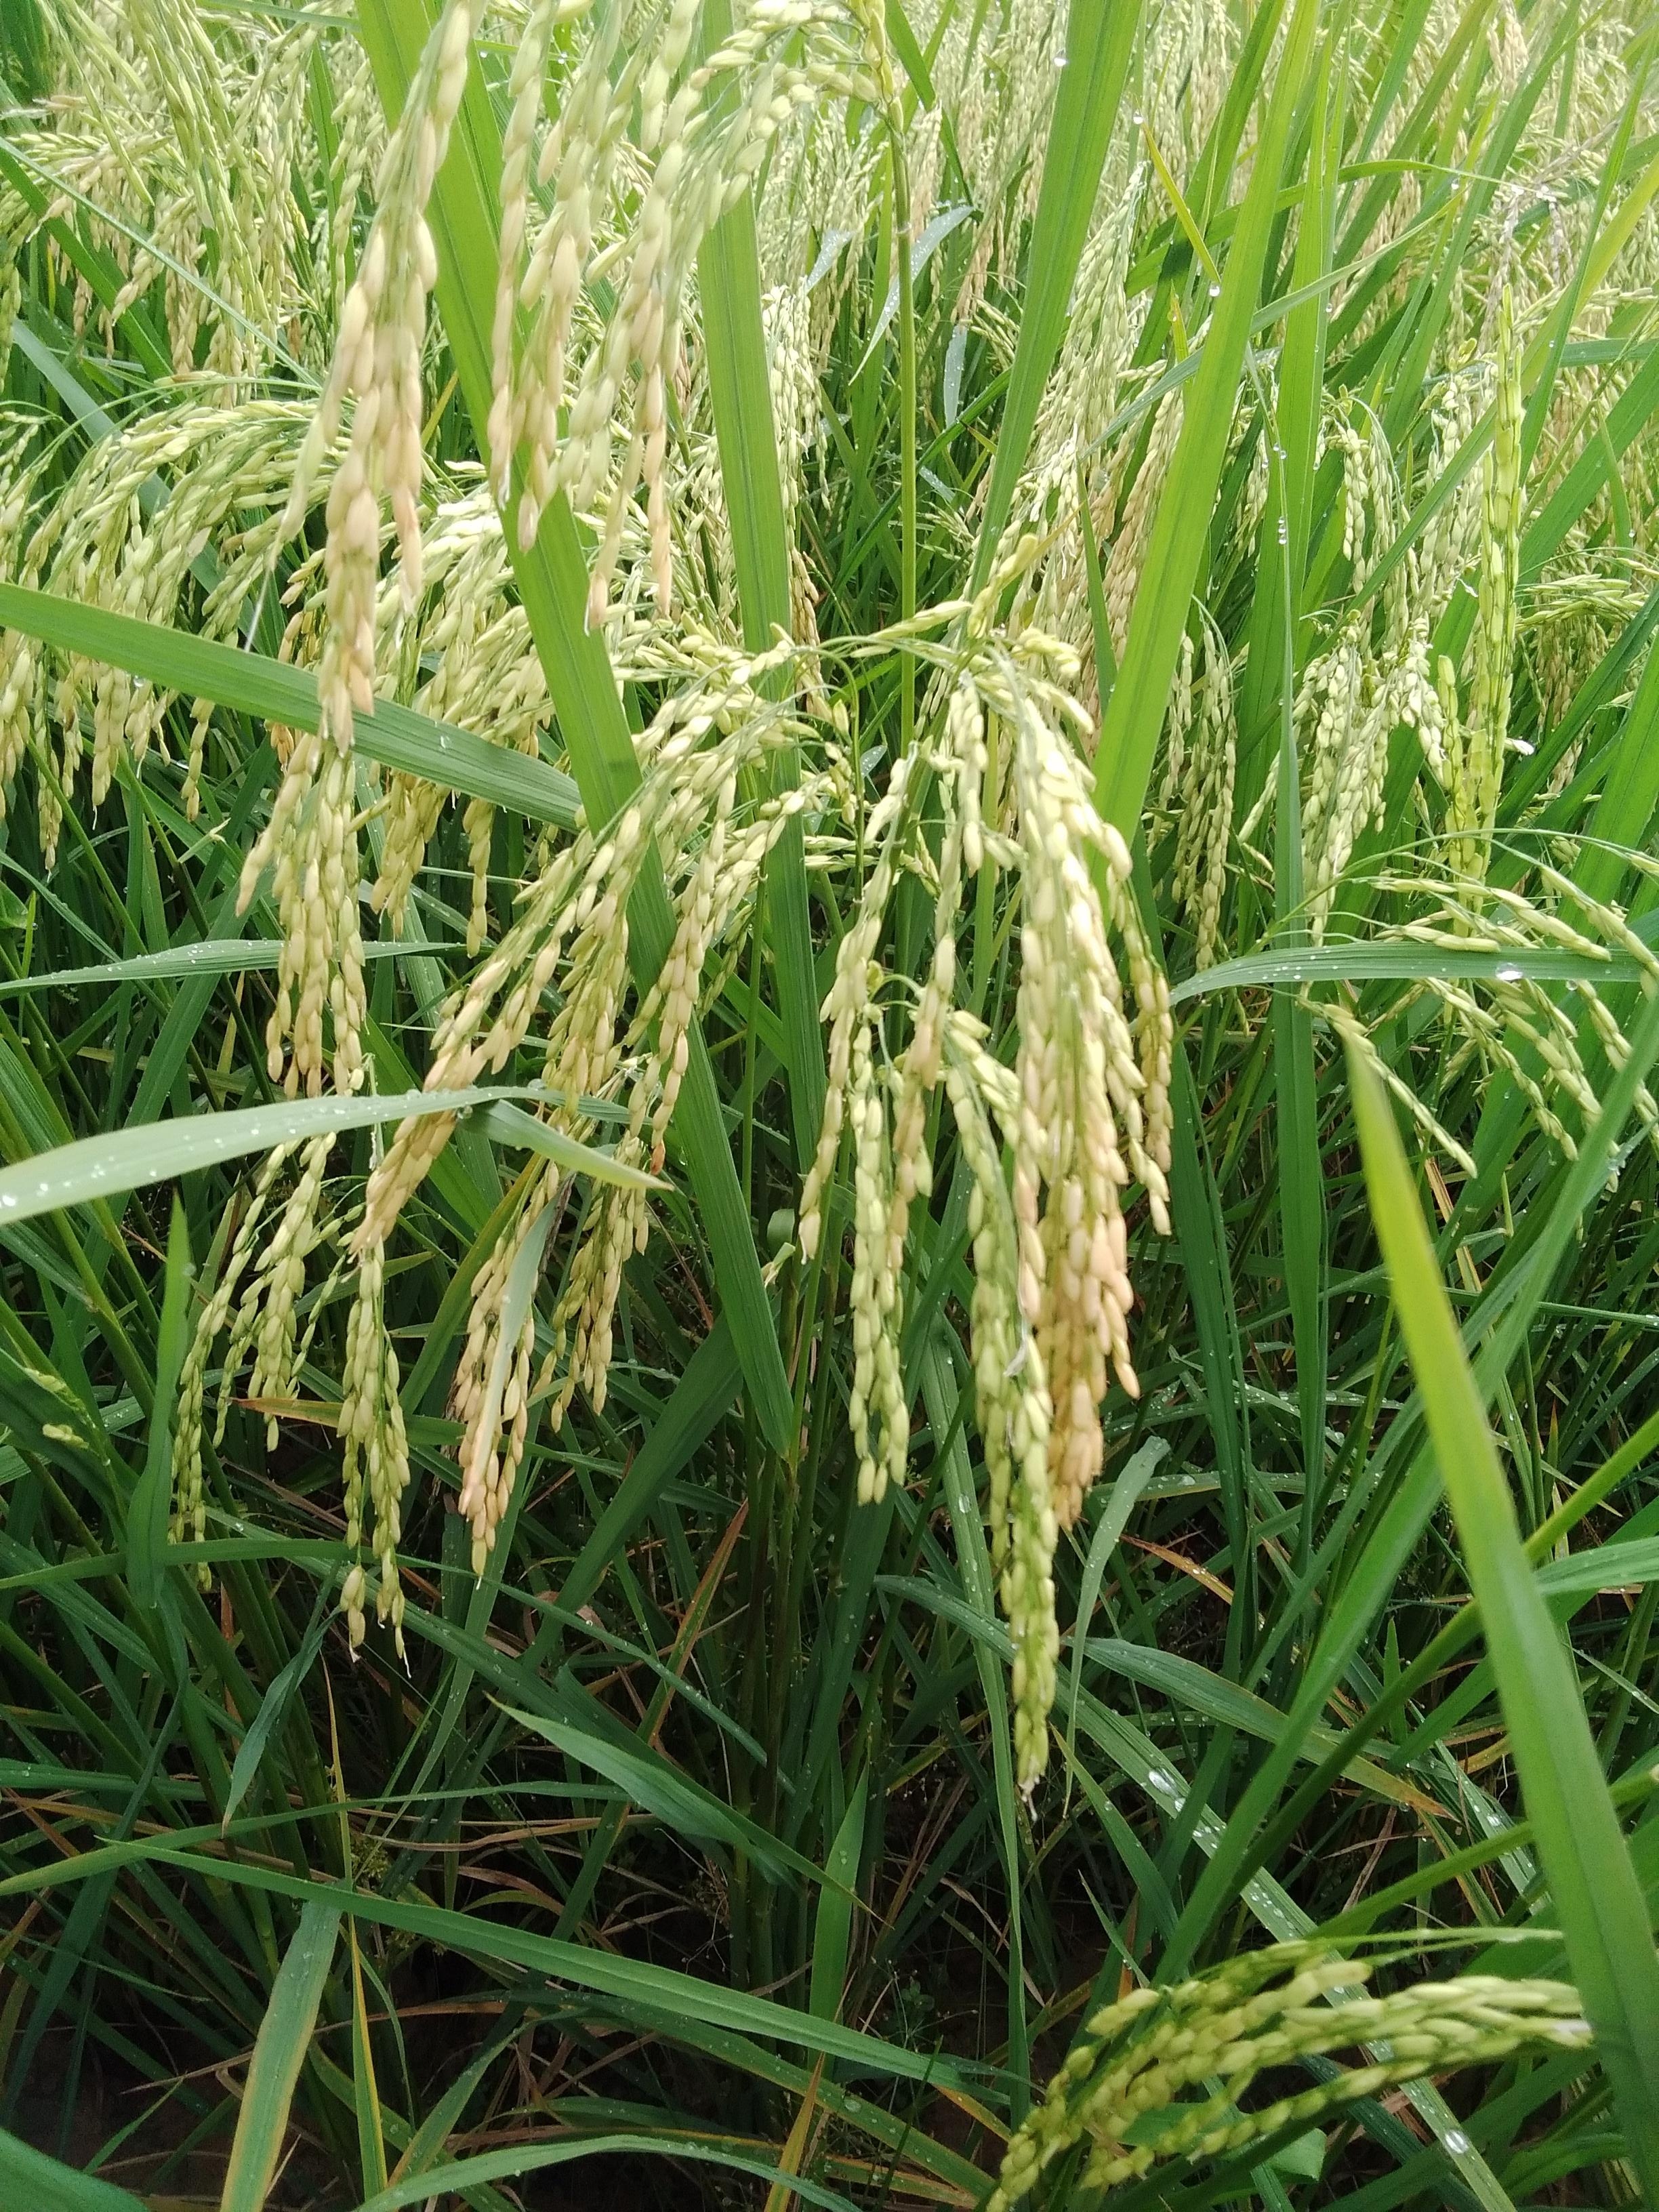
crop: rice
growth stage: ripening
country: Nigeria
